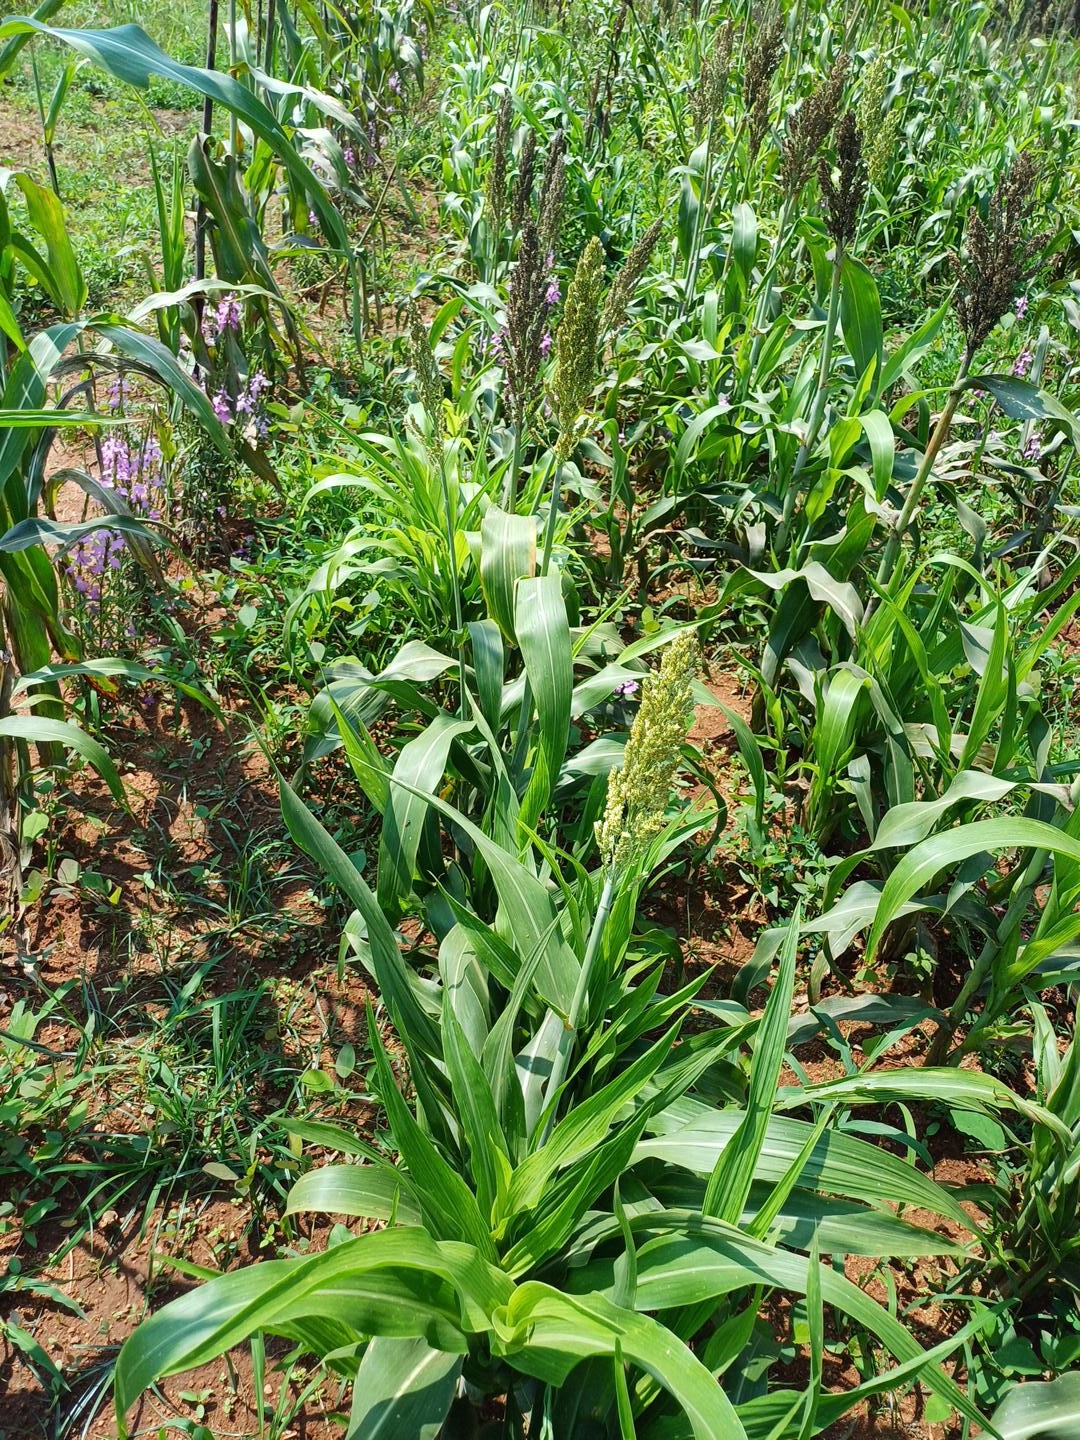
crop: sorghum
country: Kenya
